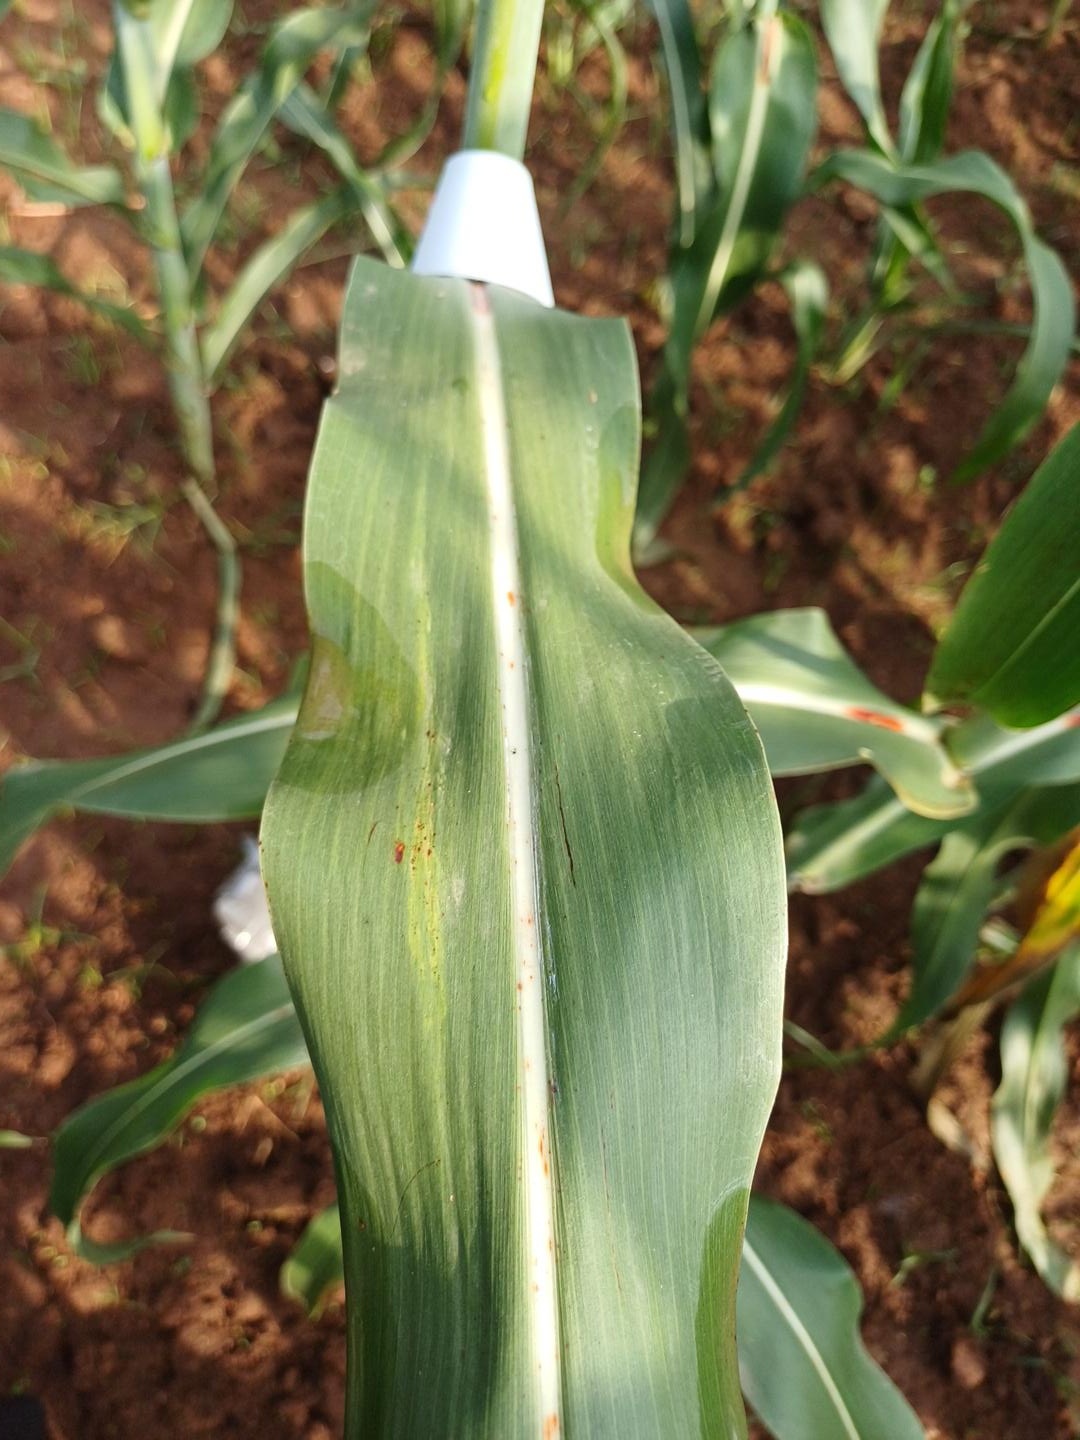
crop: sorghum
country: Kenya
